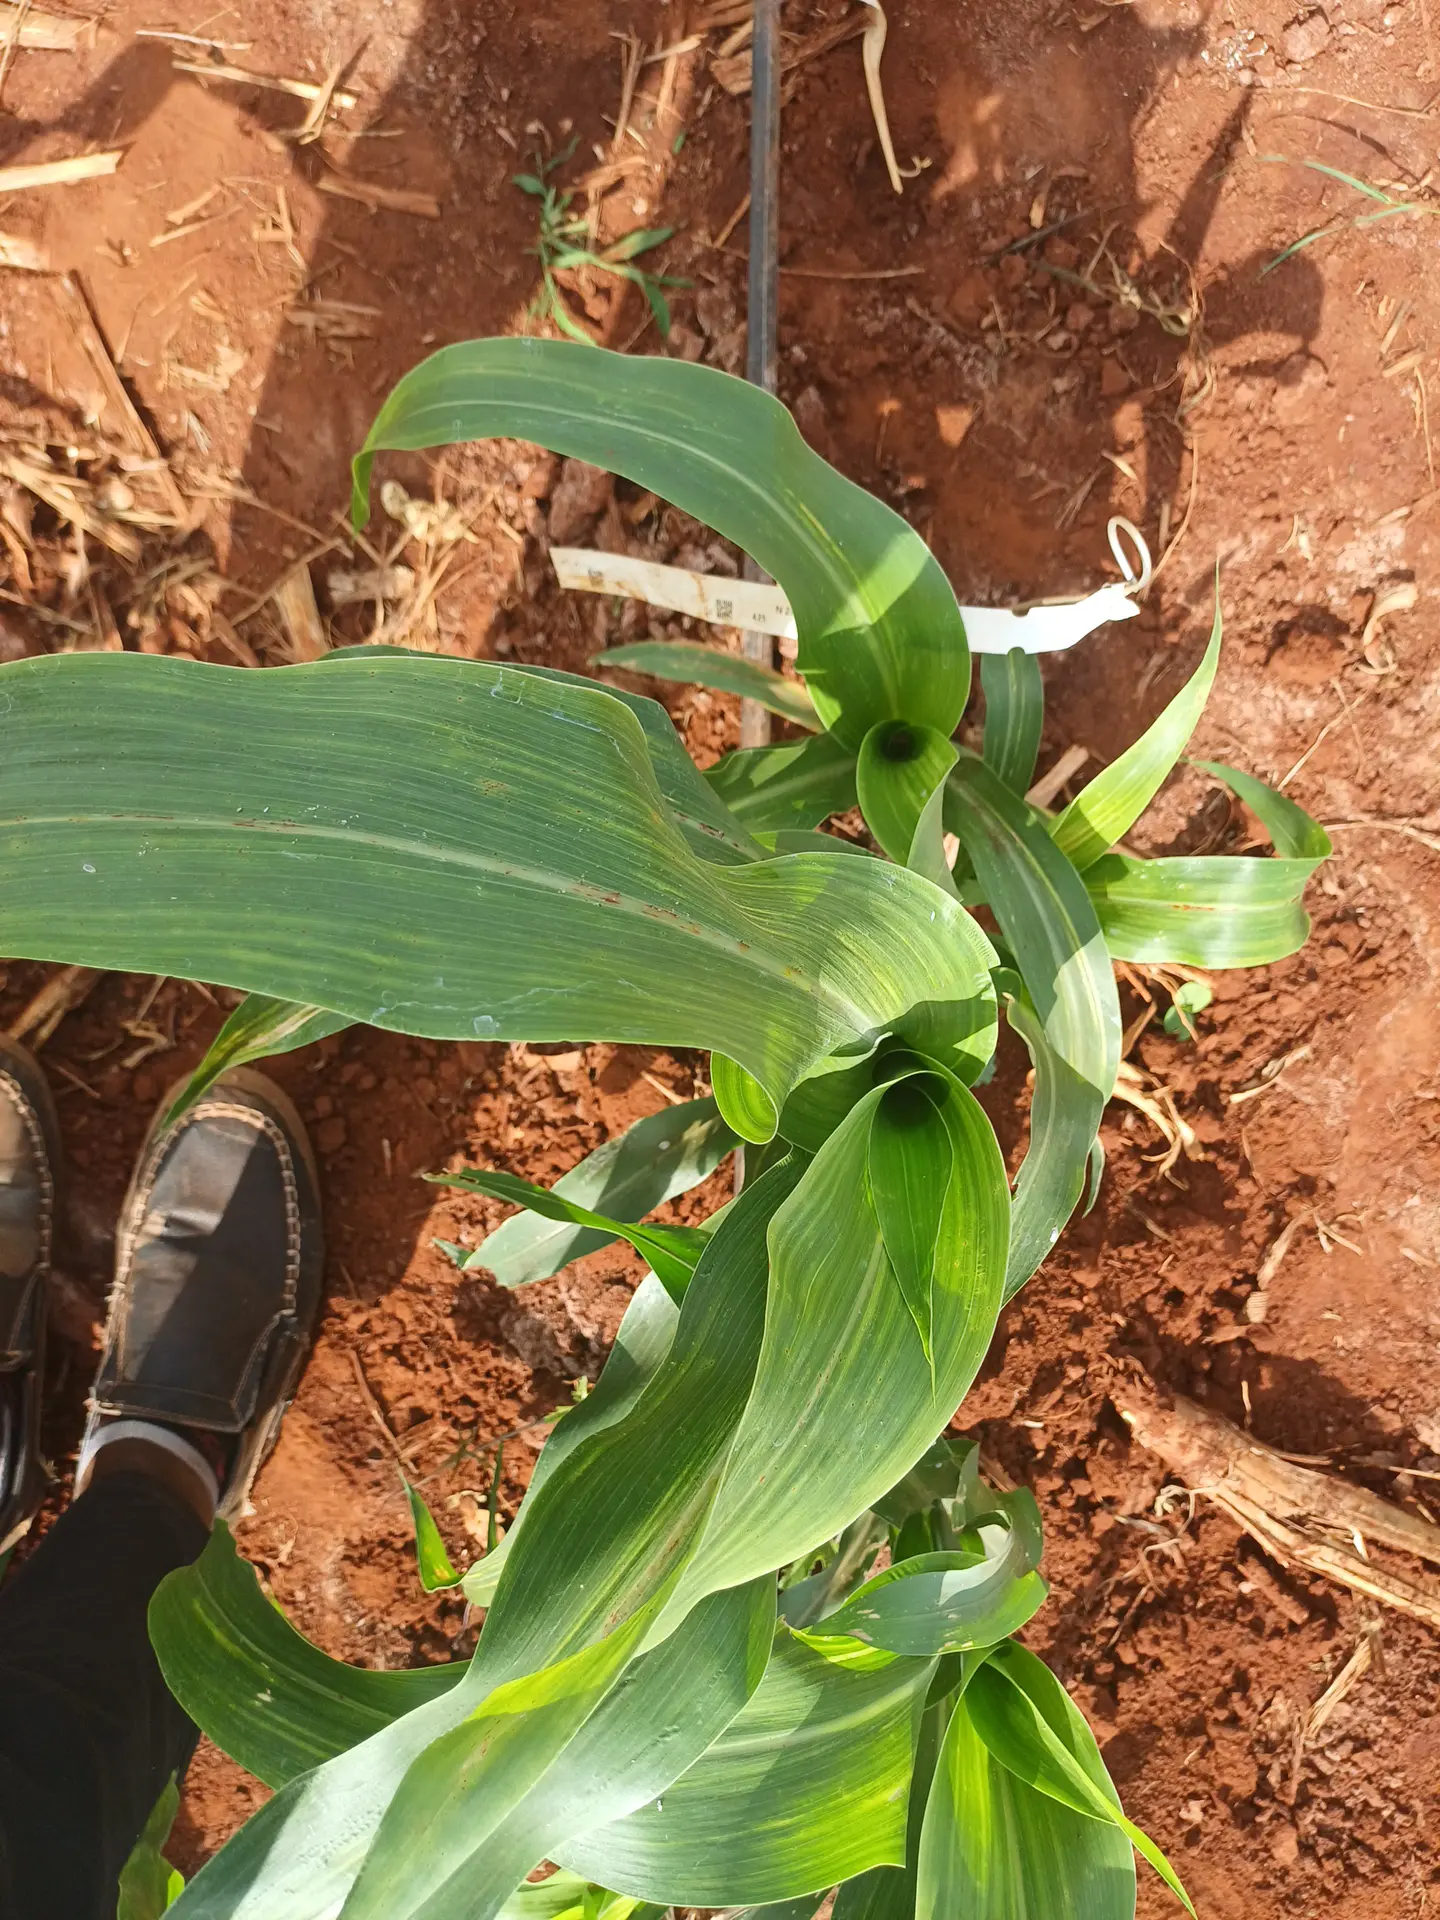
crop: sorghum
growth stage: vegetative
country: Kenya
